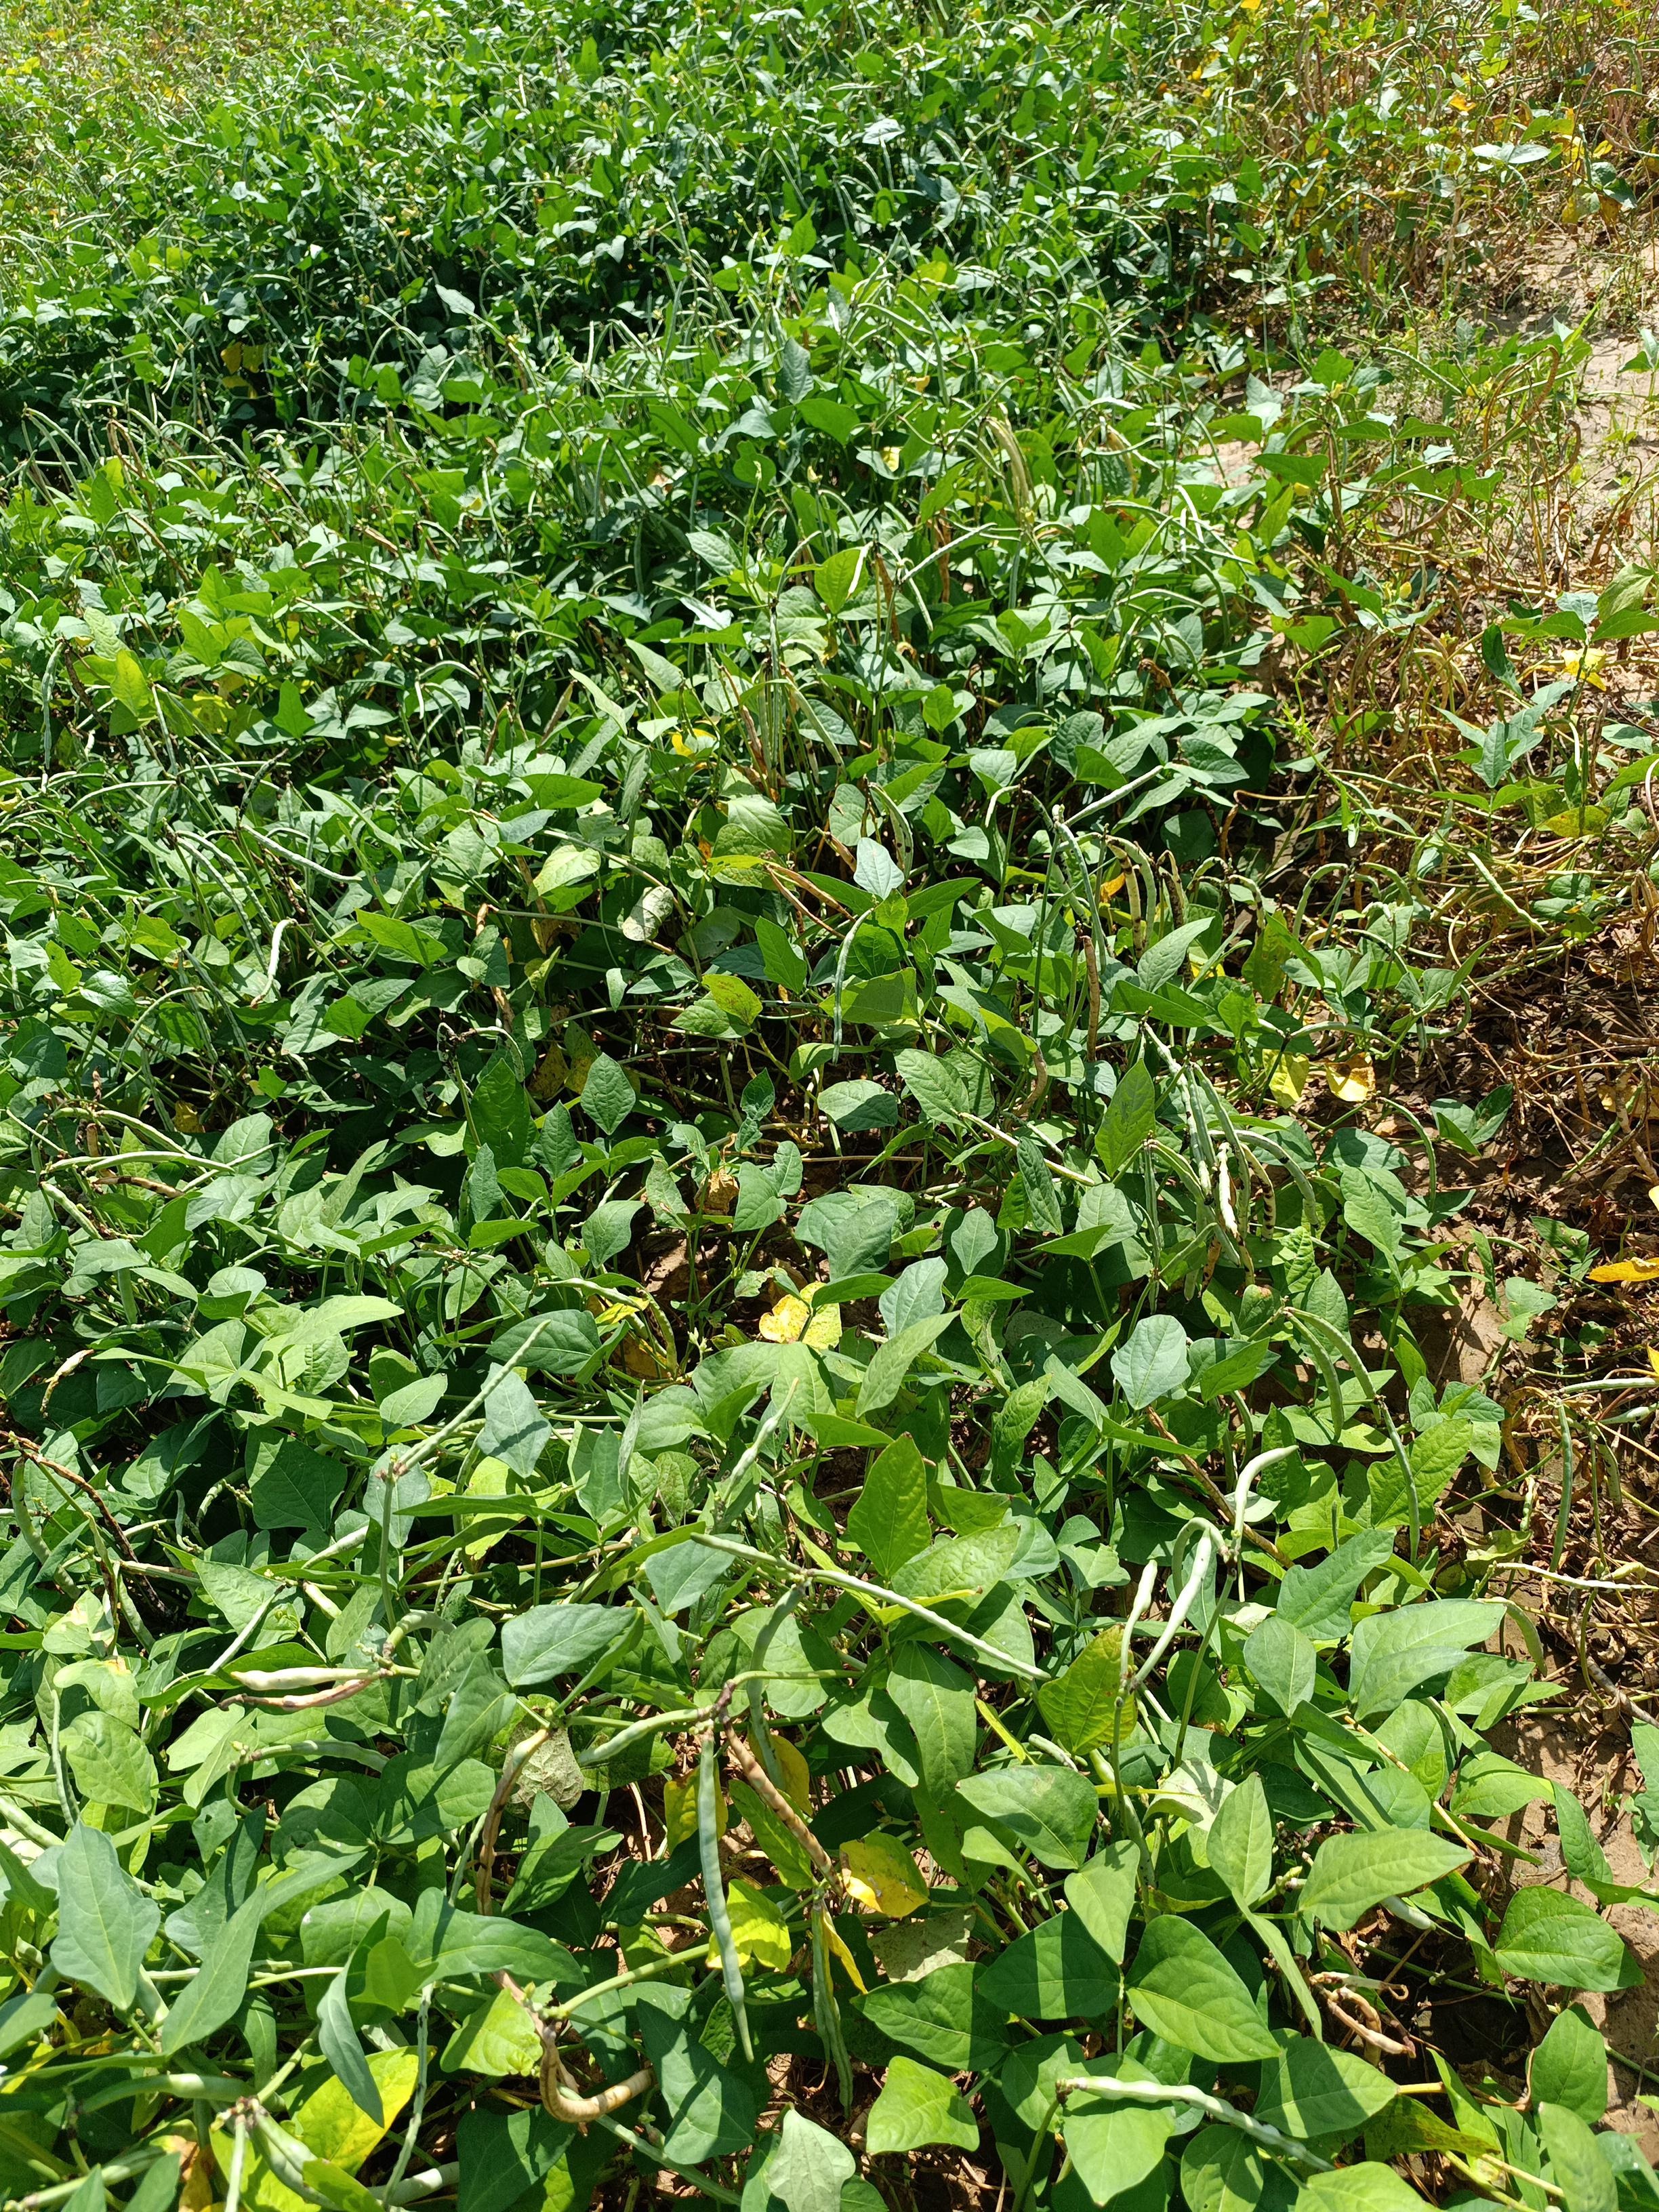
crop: cowpea
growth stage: maturity
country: Nigeria
